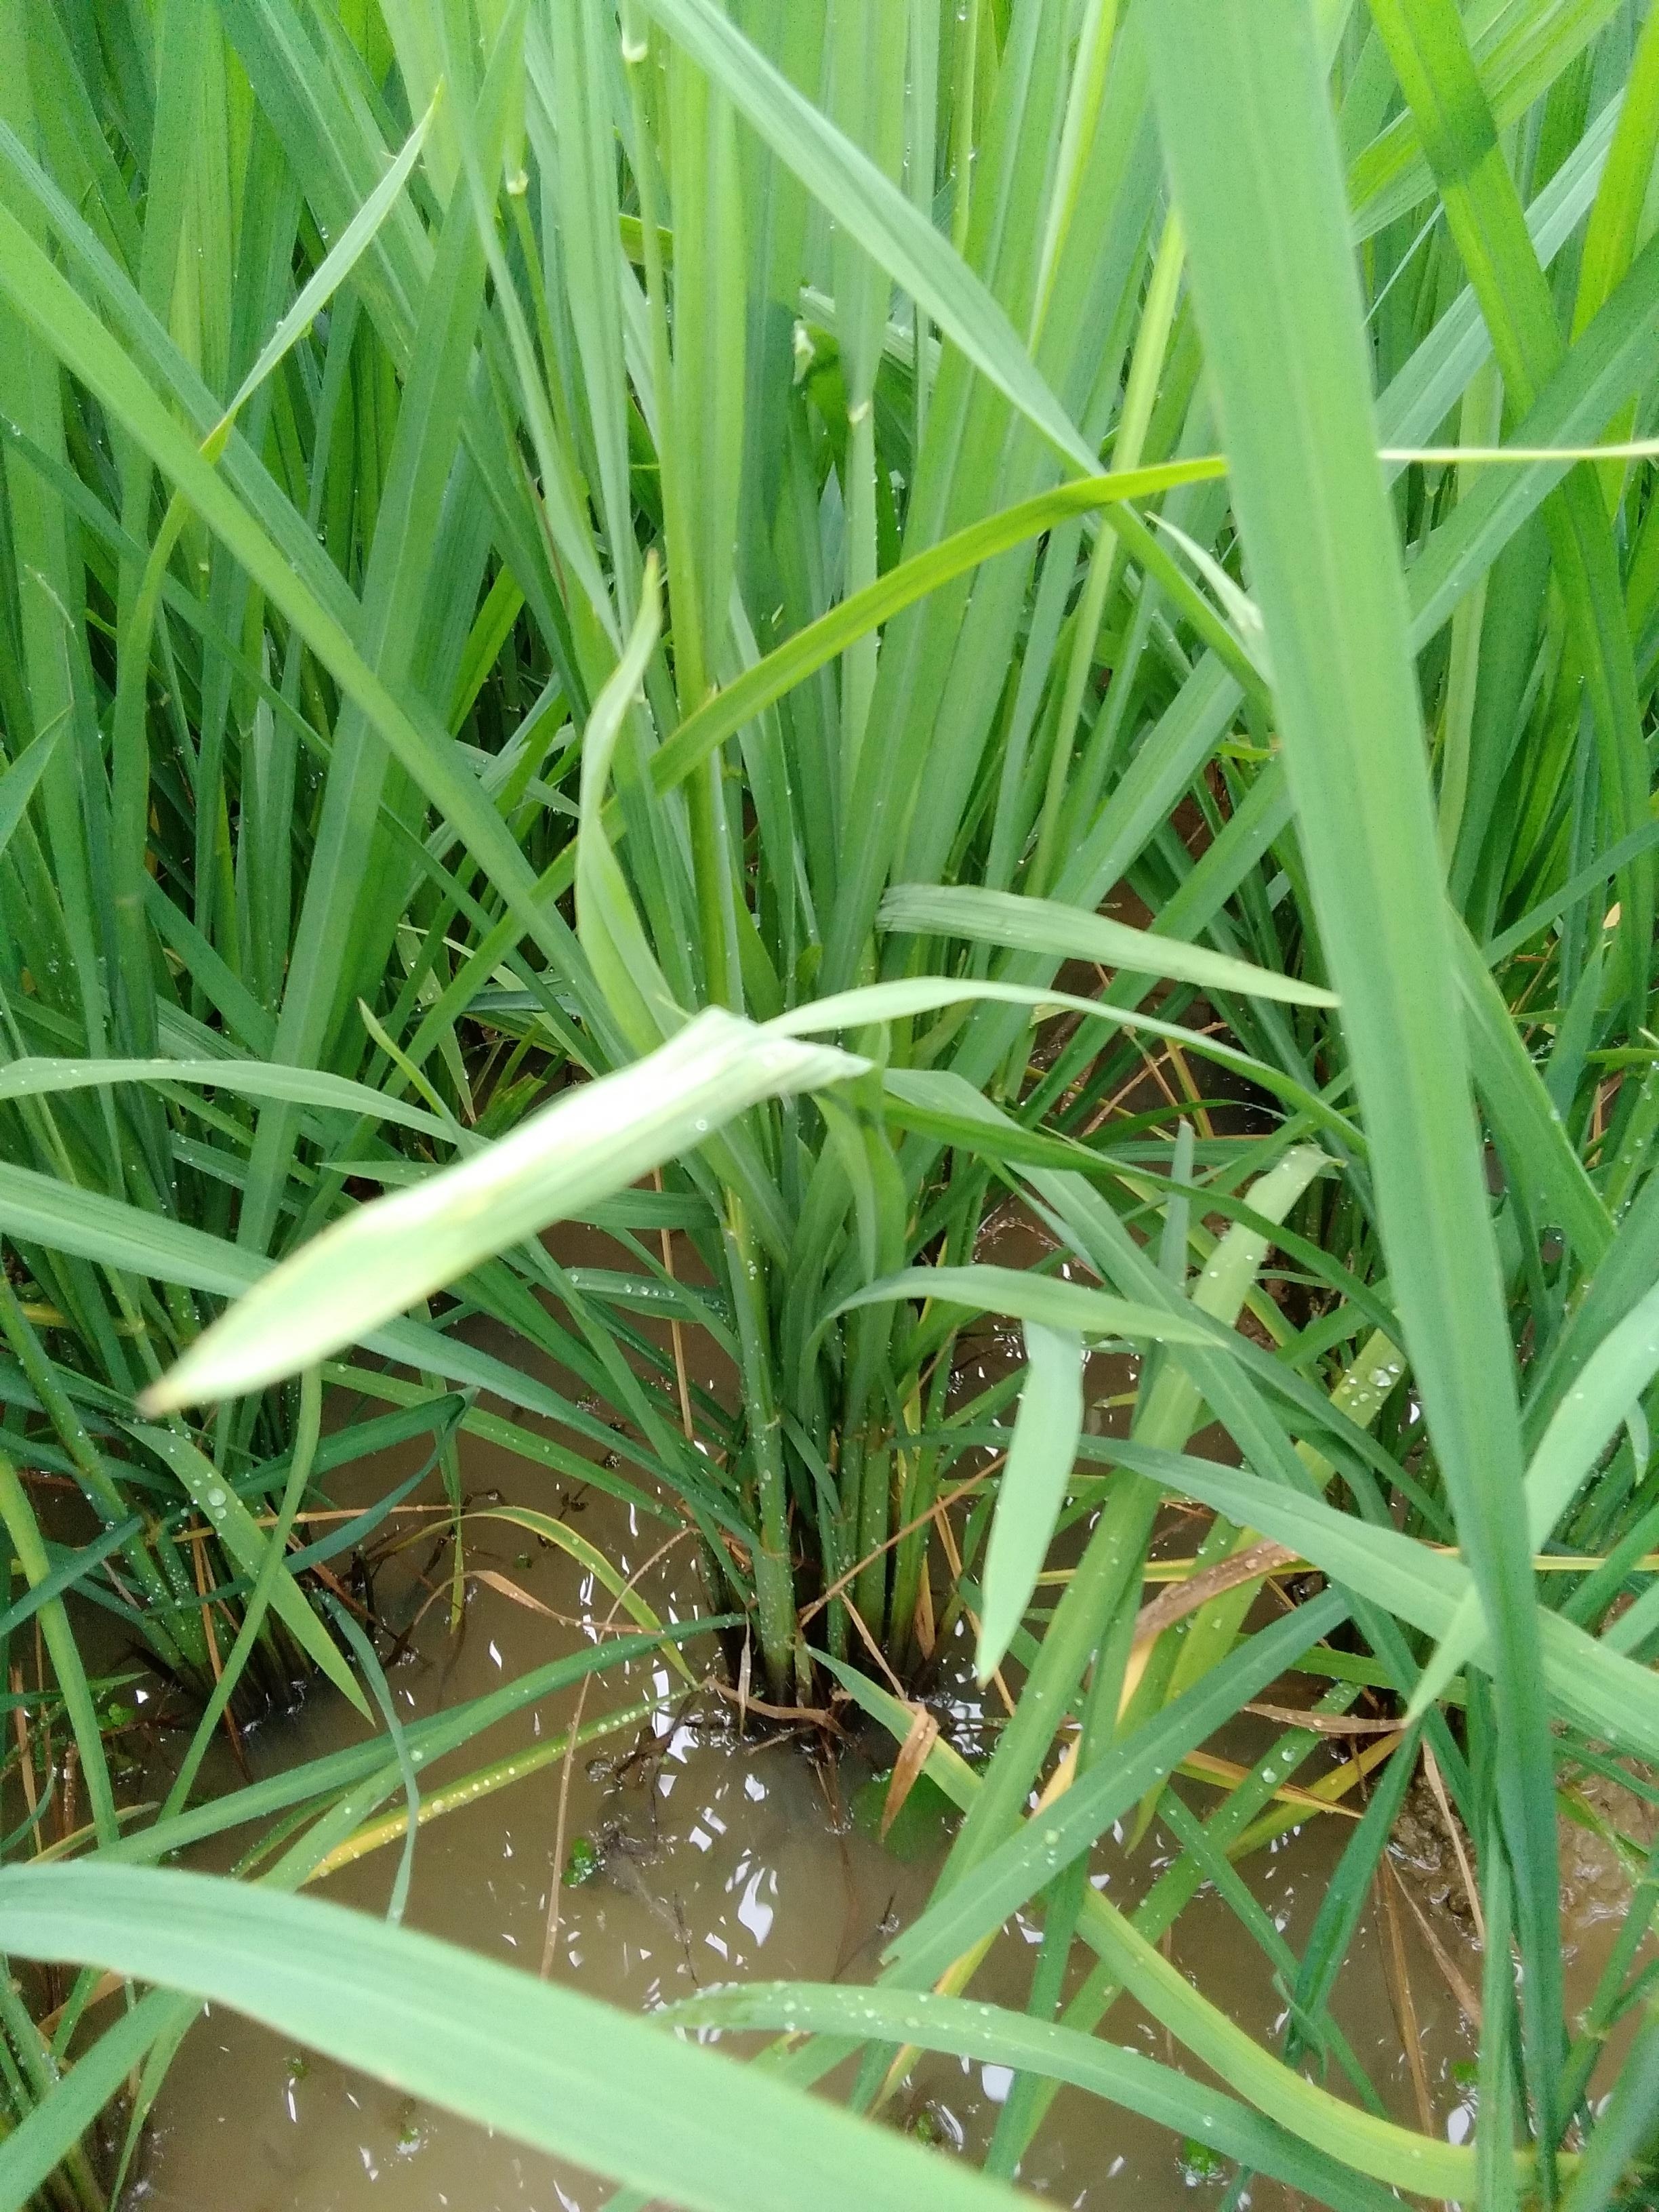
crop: rice
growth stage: booting
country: Nigeria
